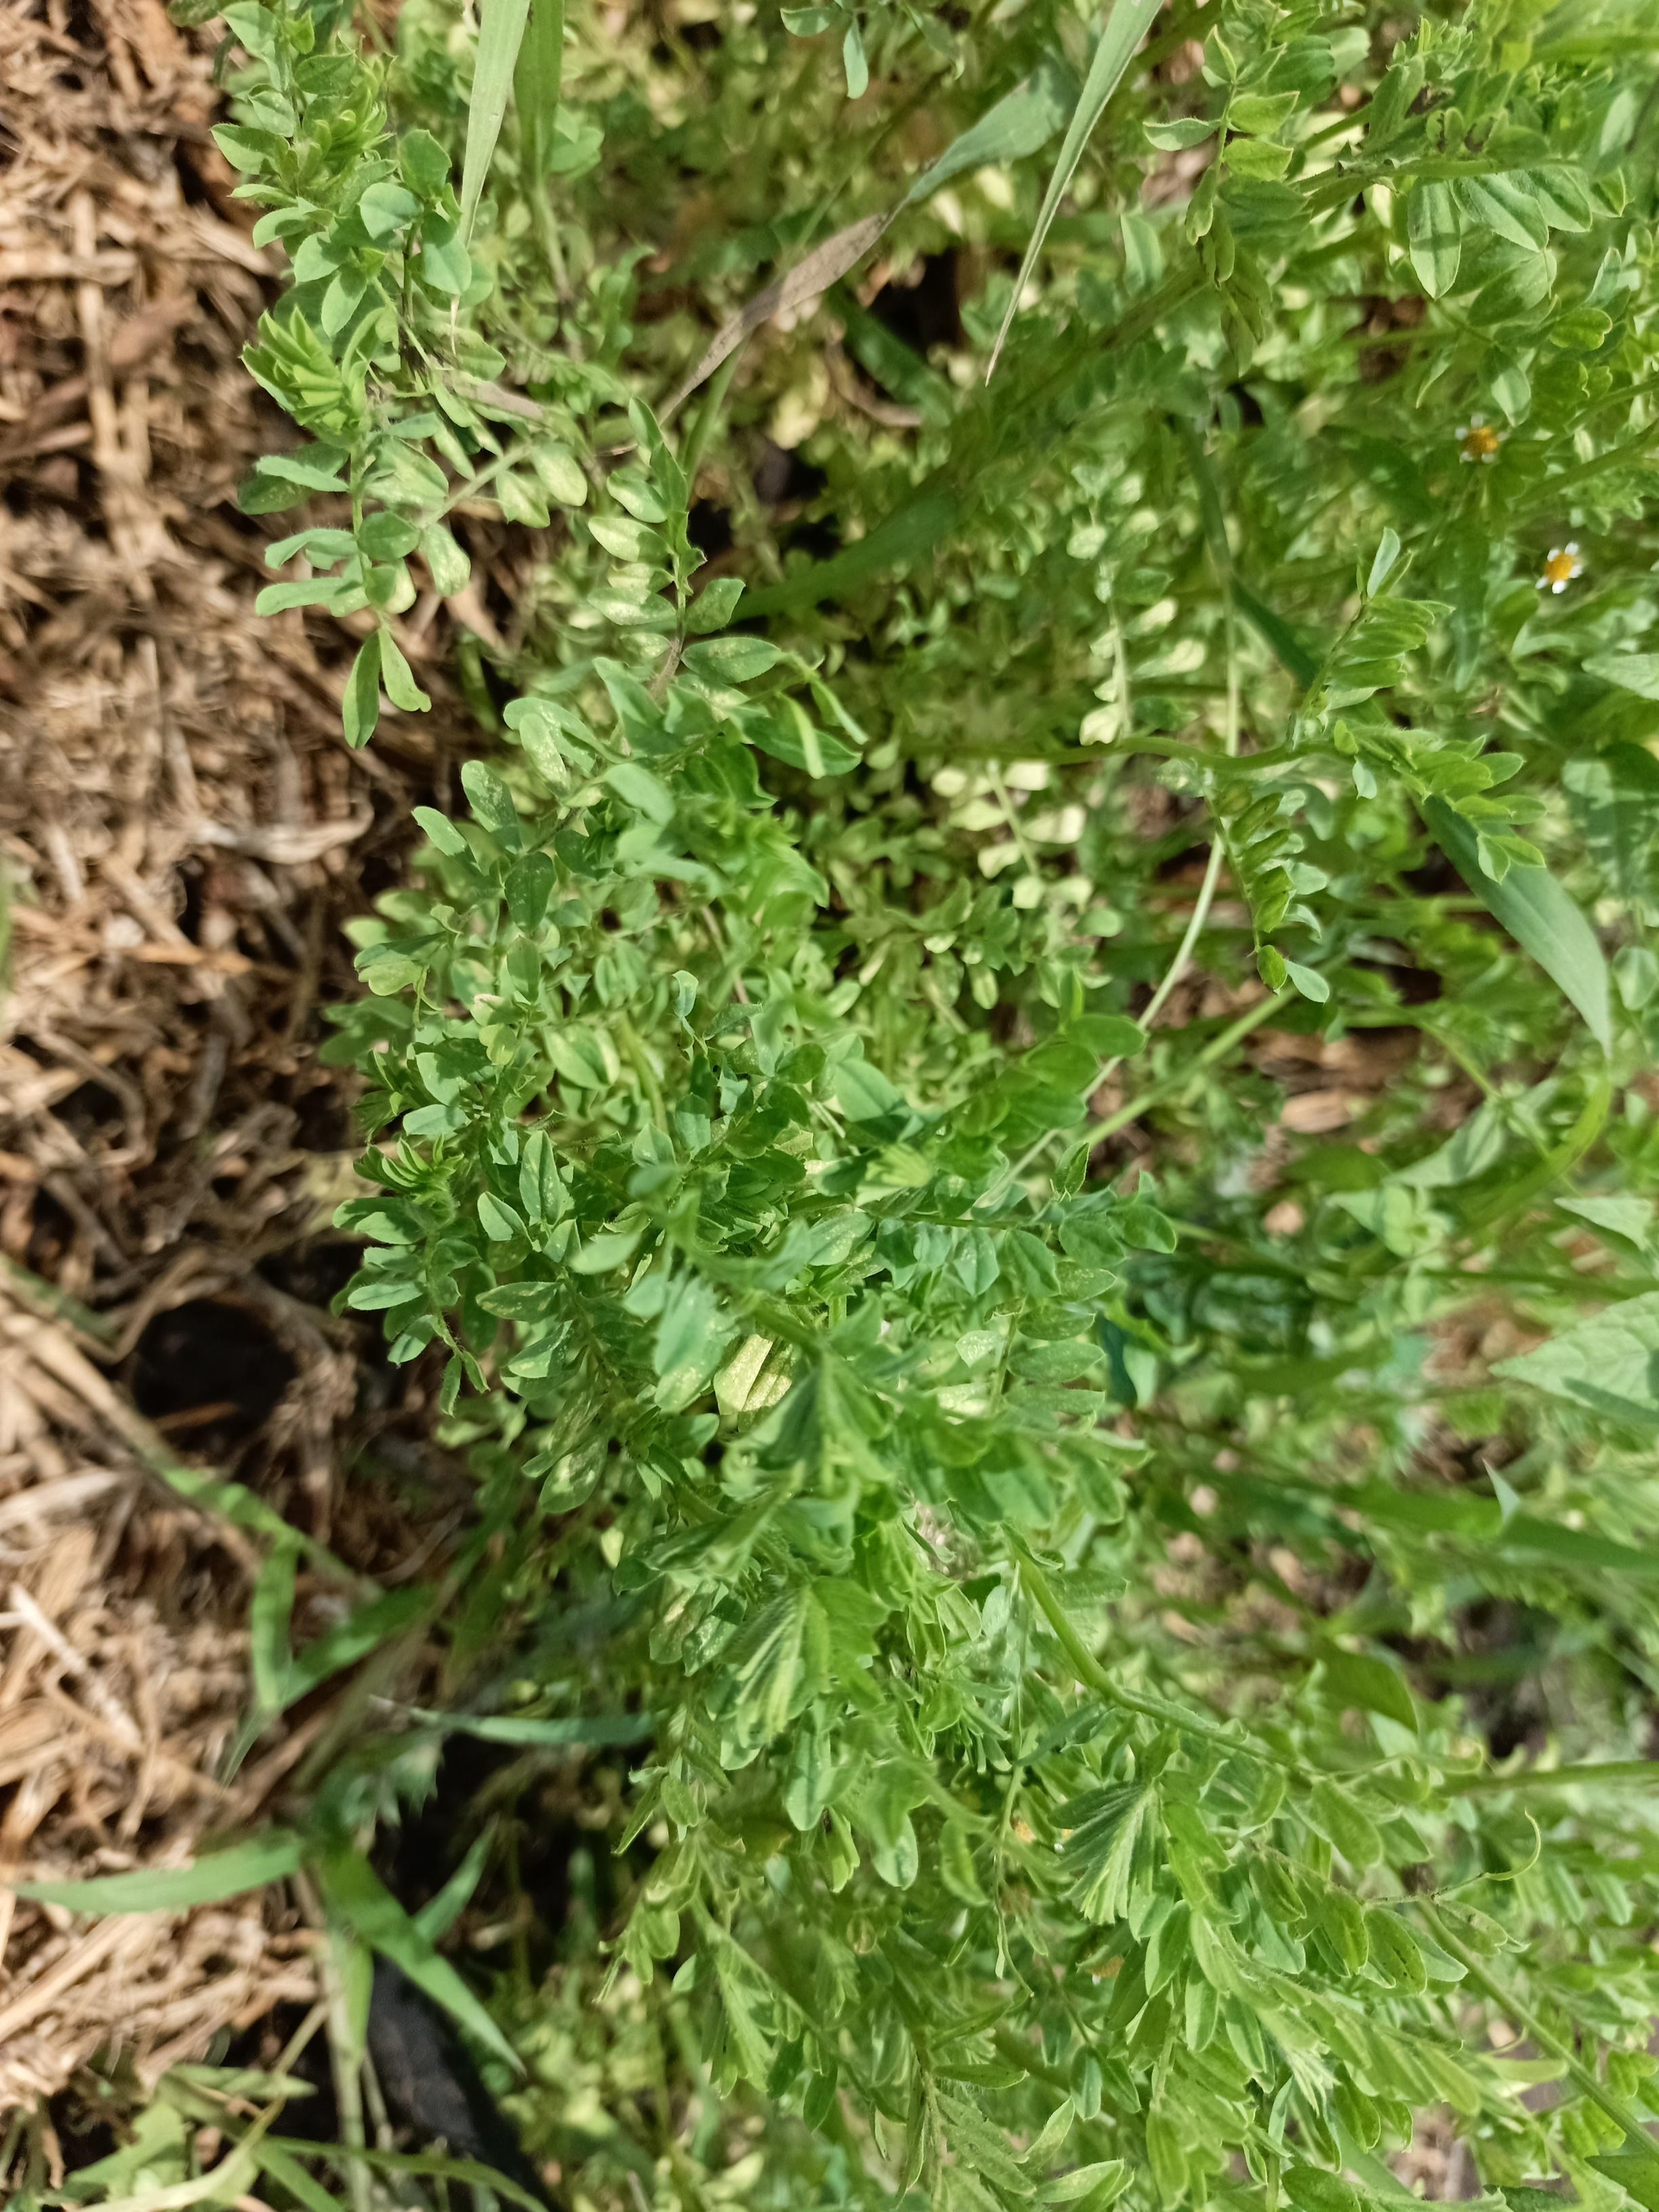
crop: lentil
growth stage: vegetative
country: Tanzania
